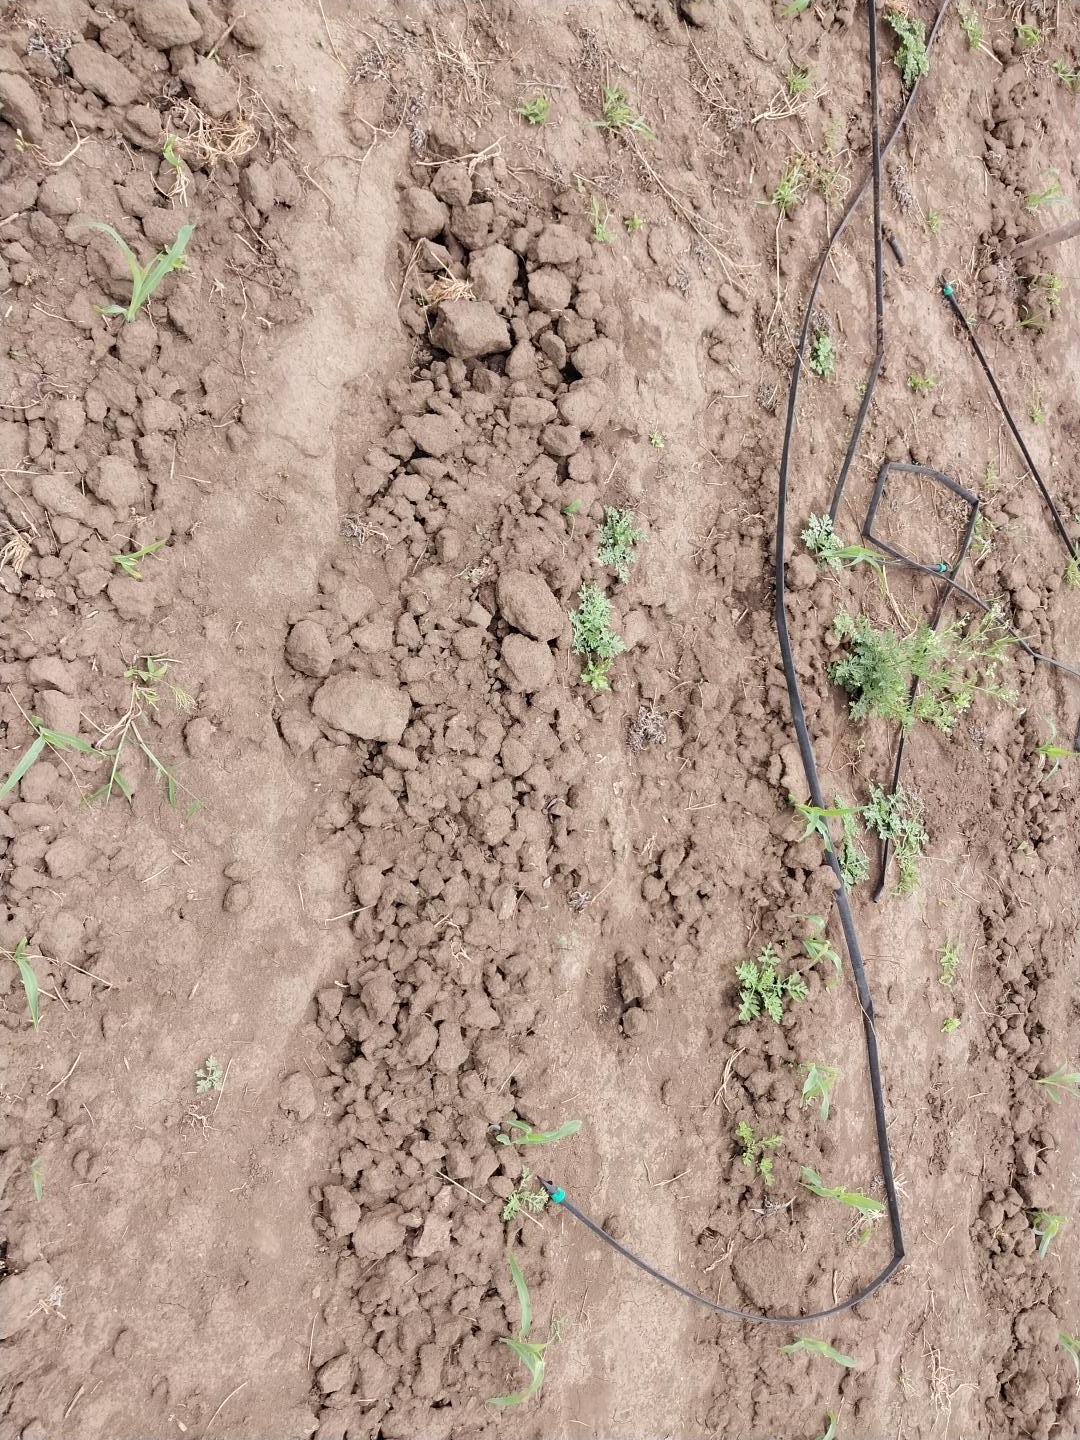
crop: maize
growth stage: emergence
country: Tanzania
